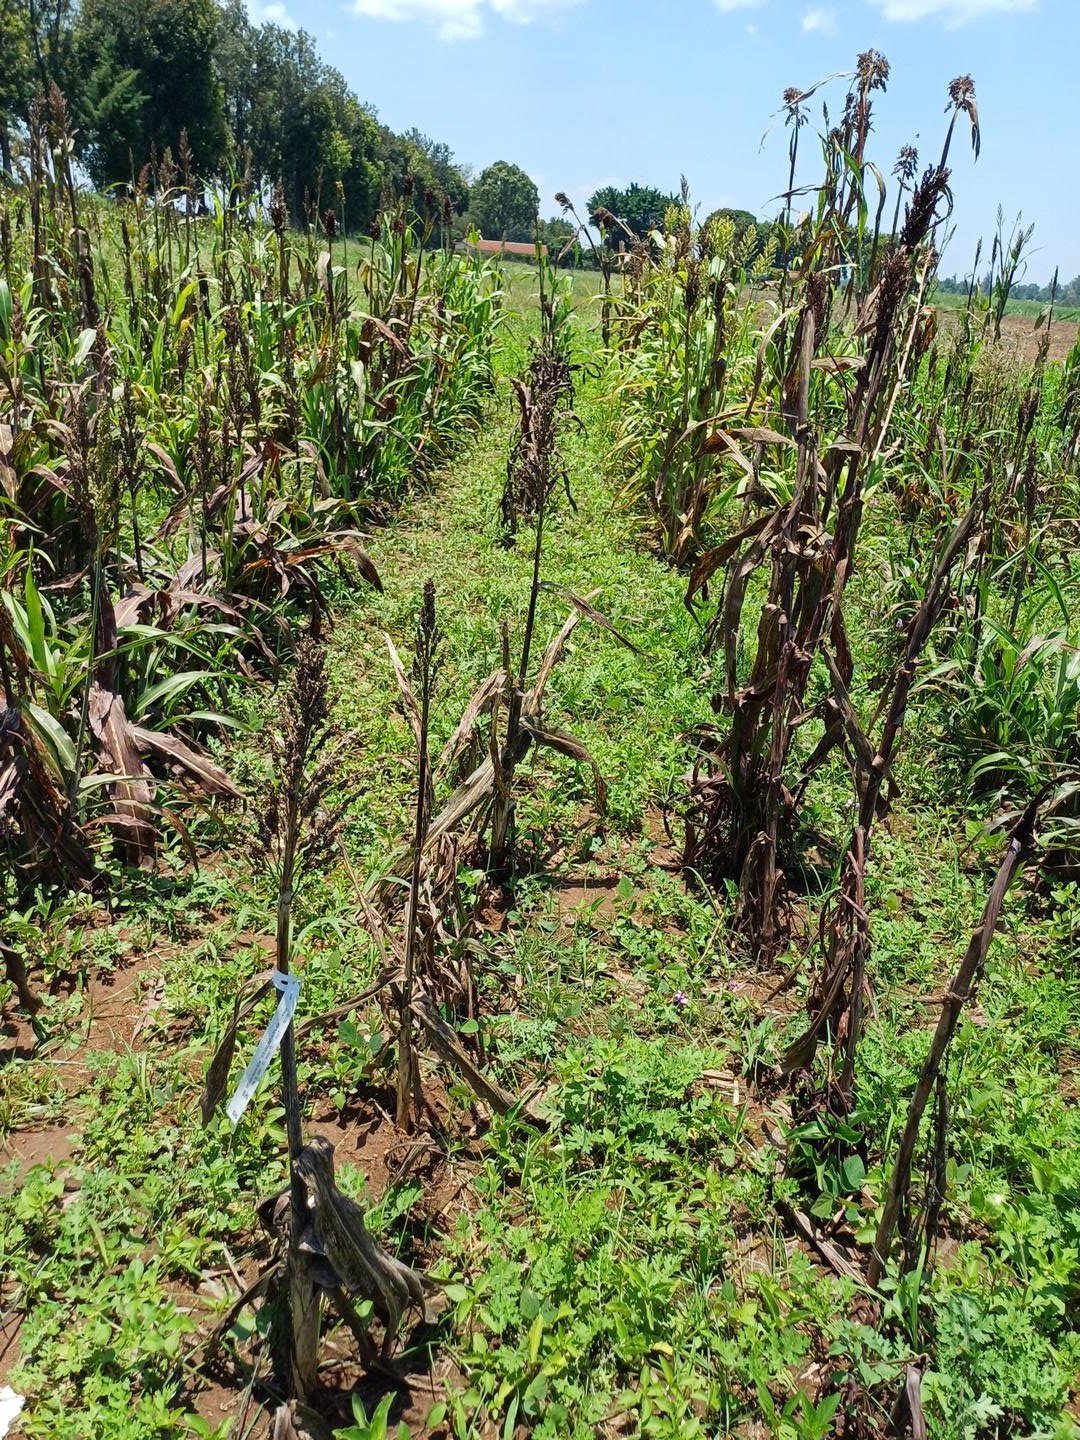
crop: sorghum
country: Kenya
